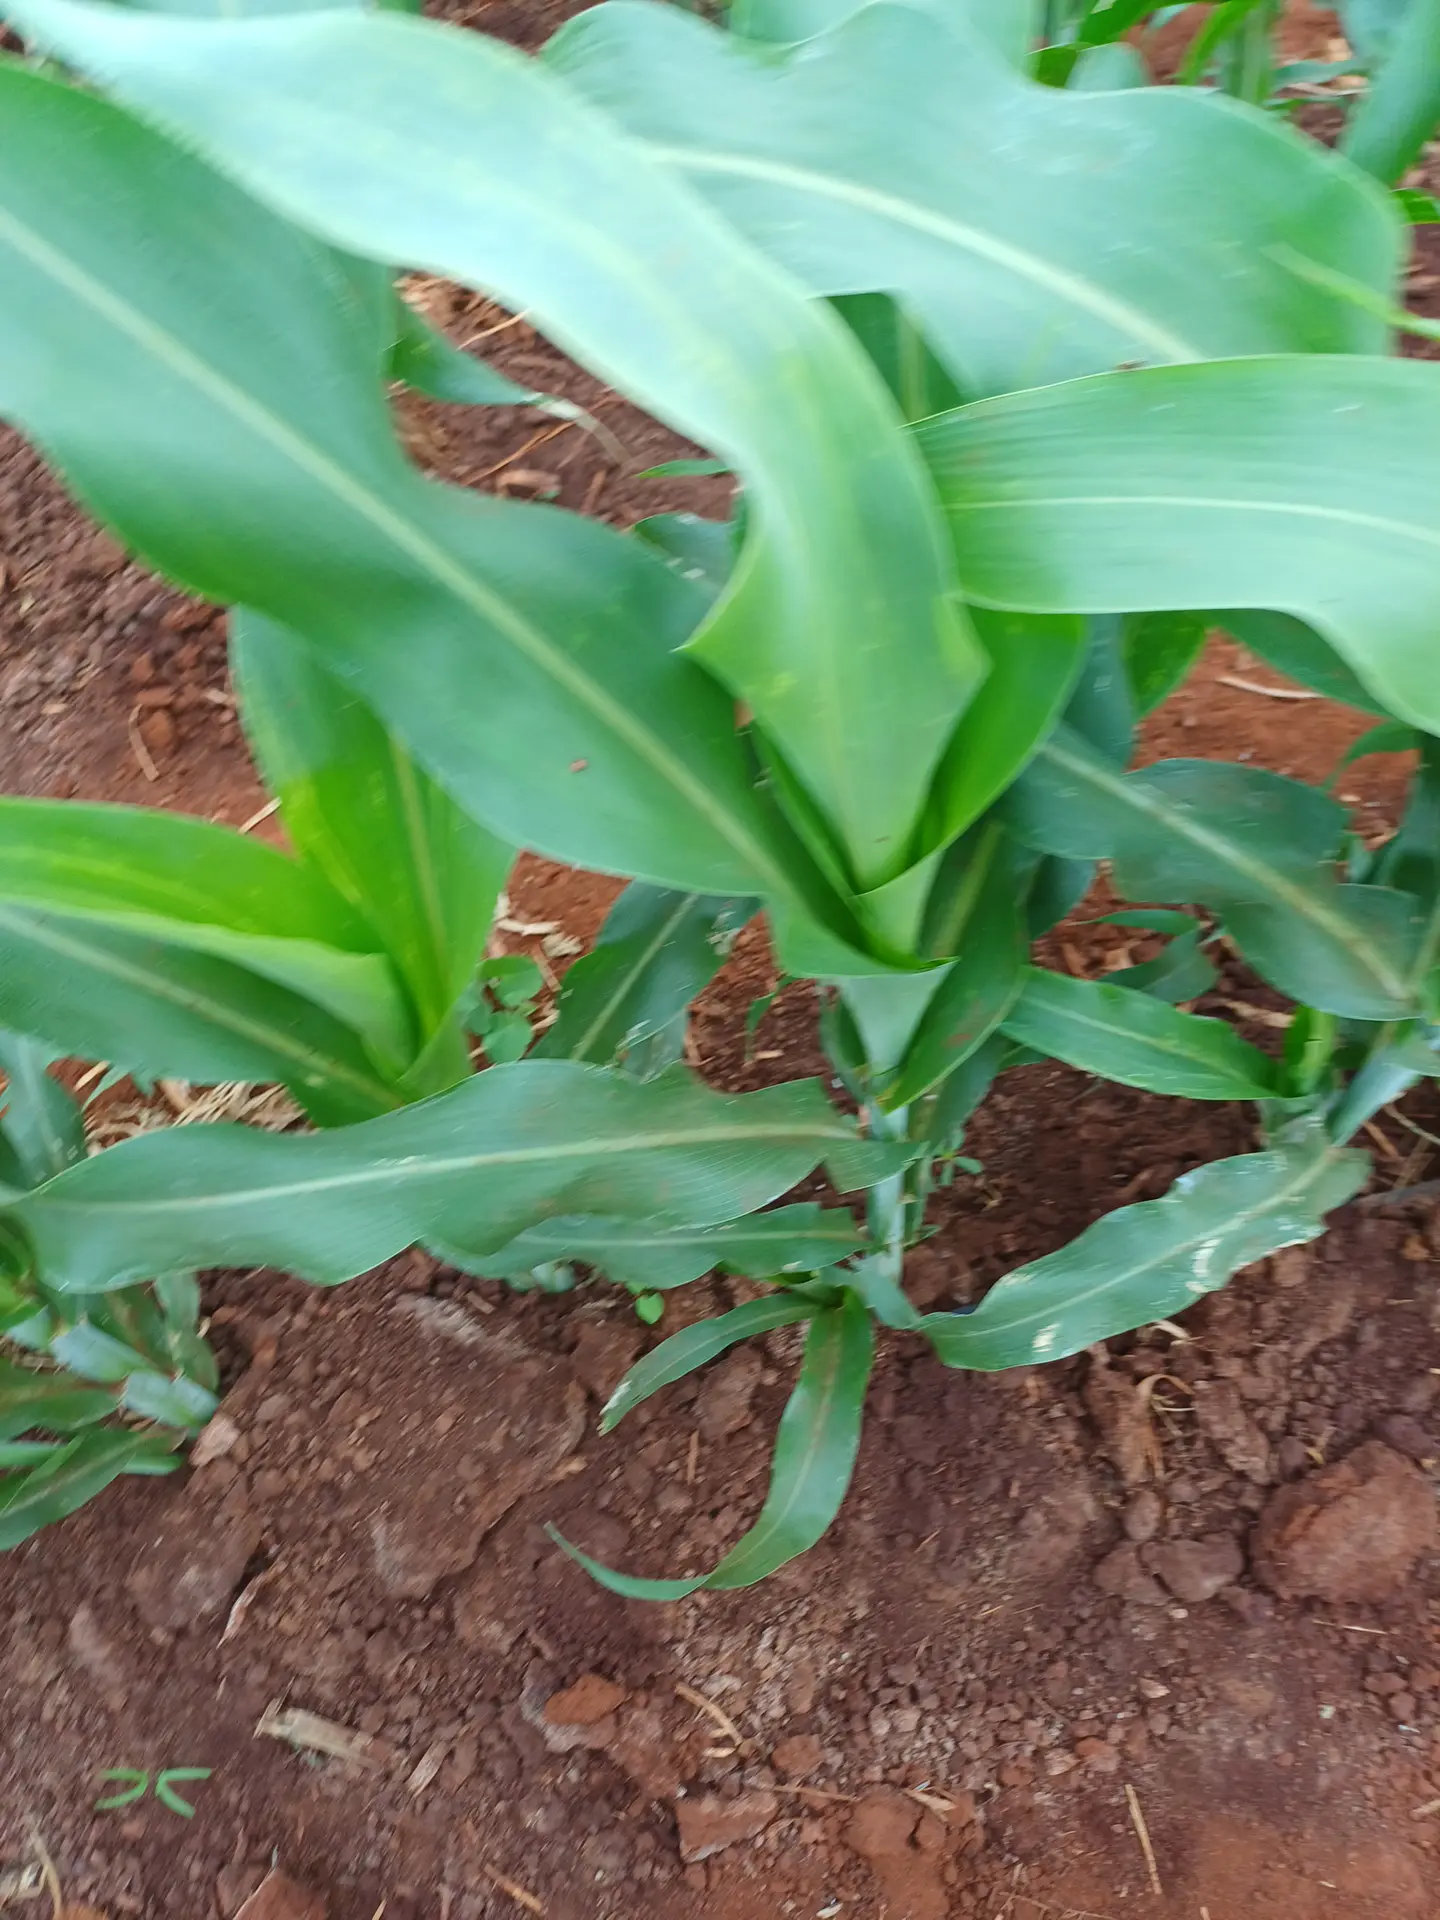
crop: sorghum
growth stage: vegetative
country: Kenya
